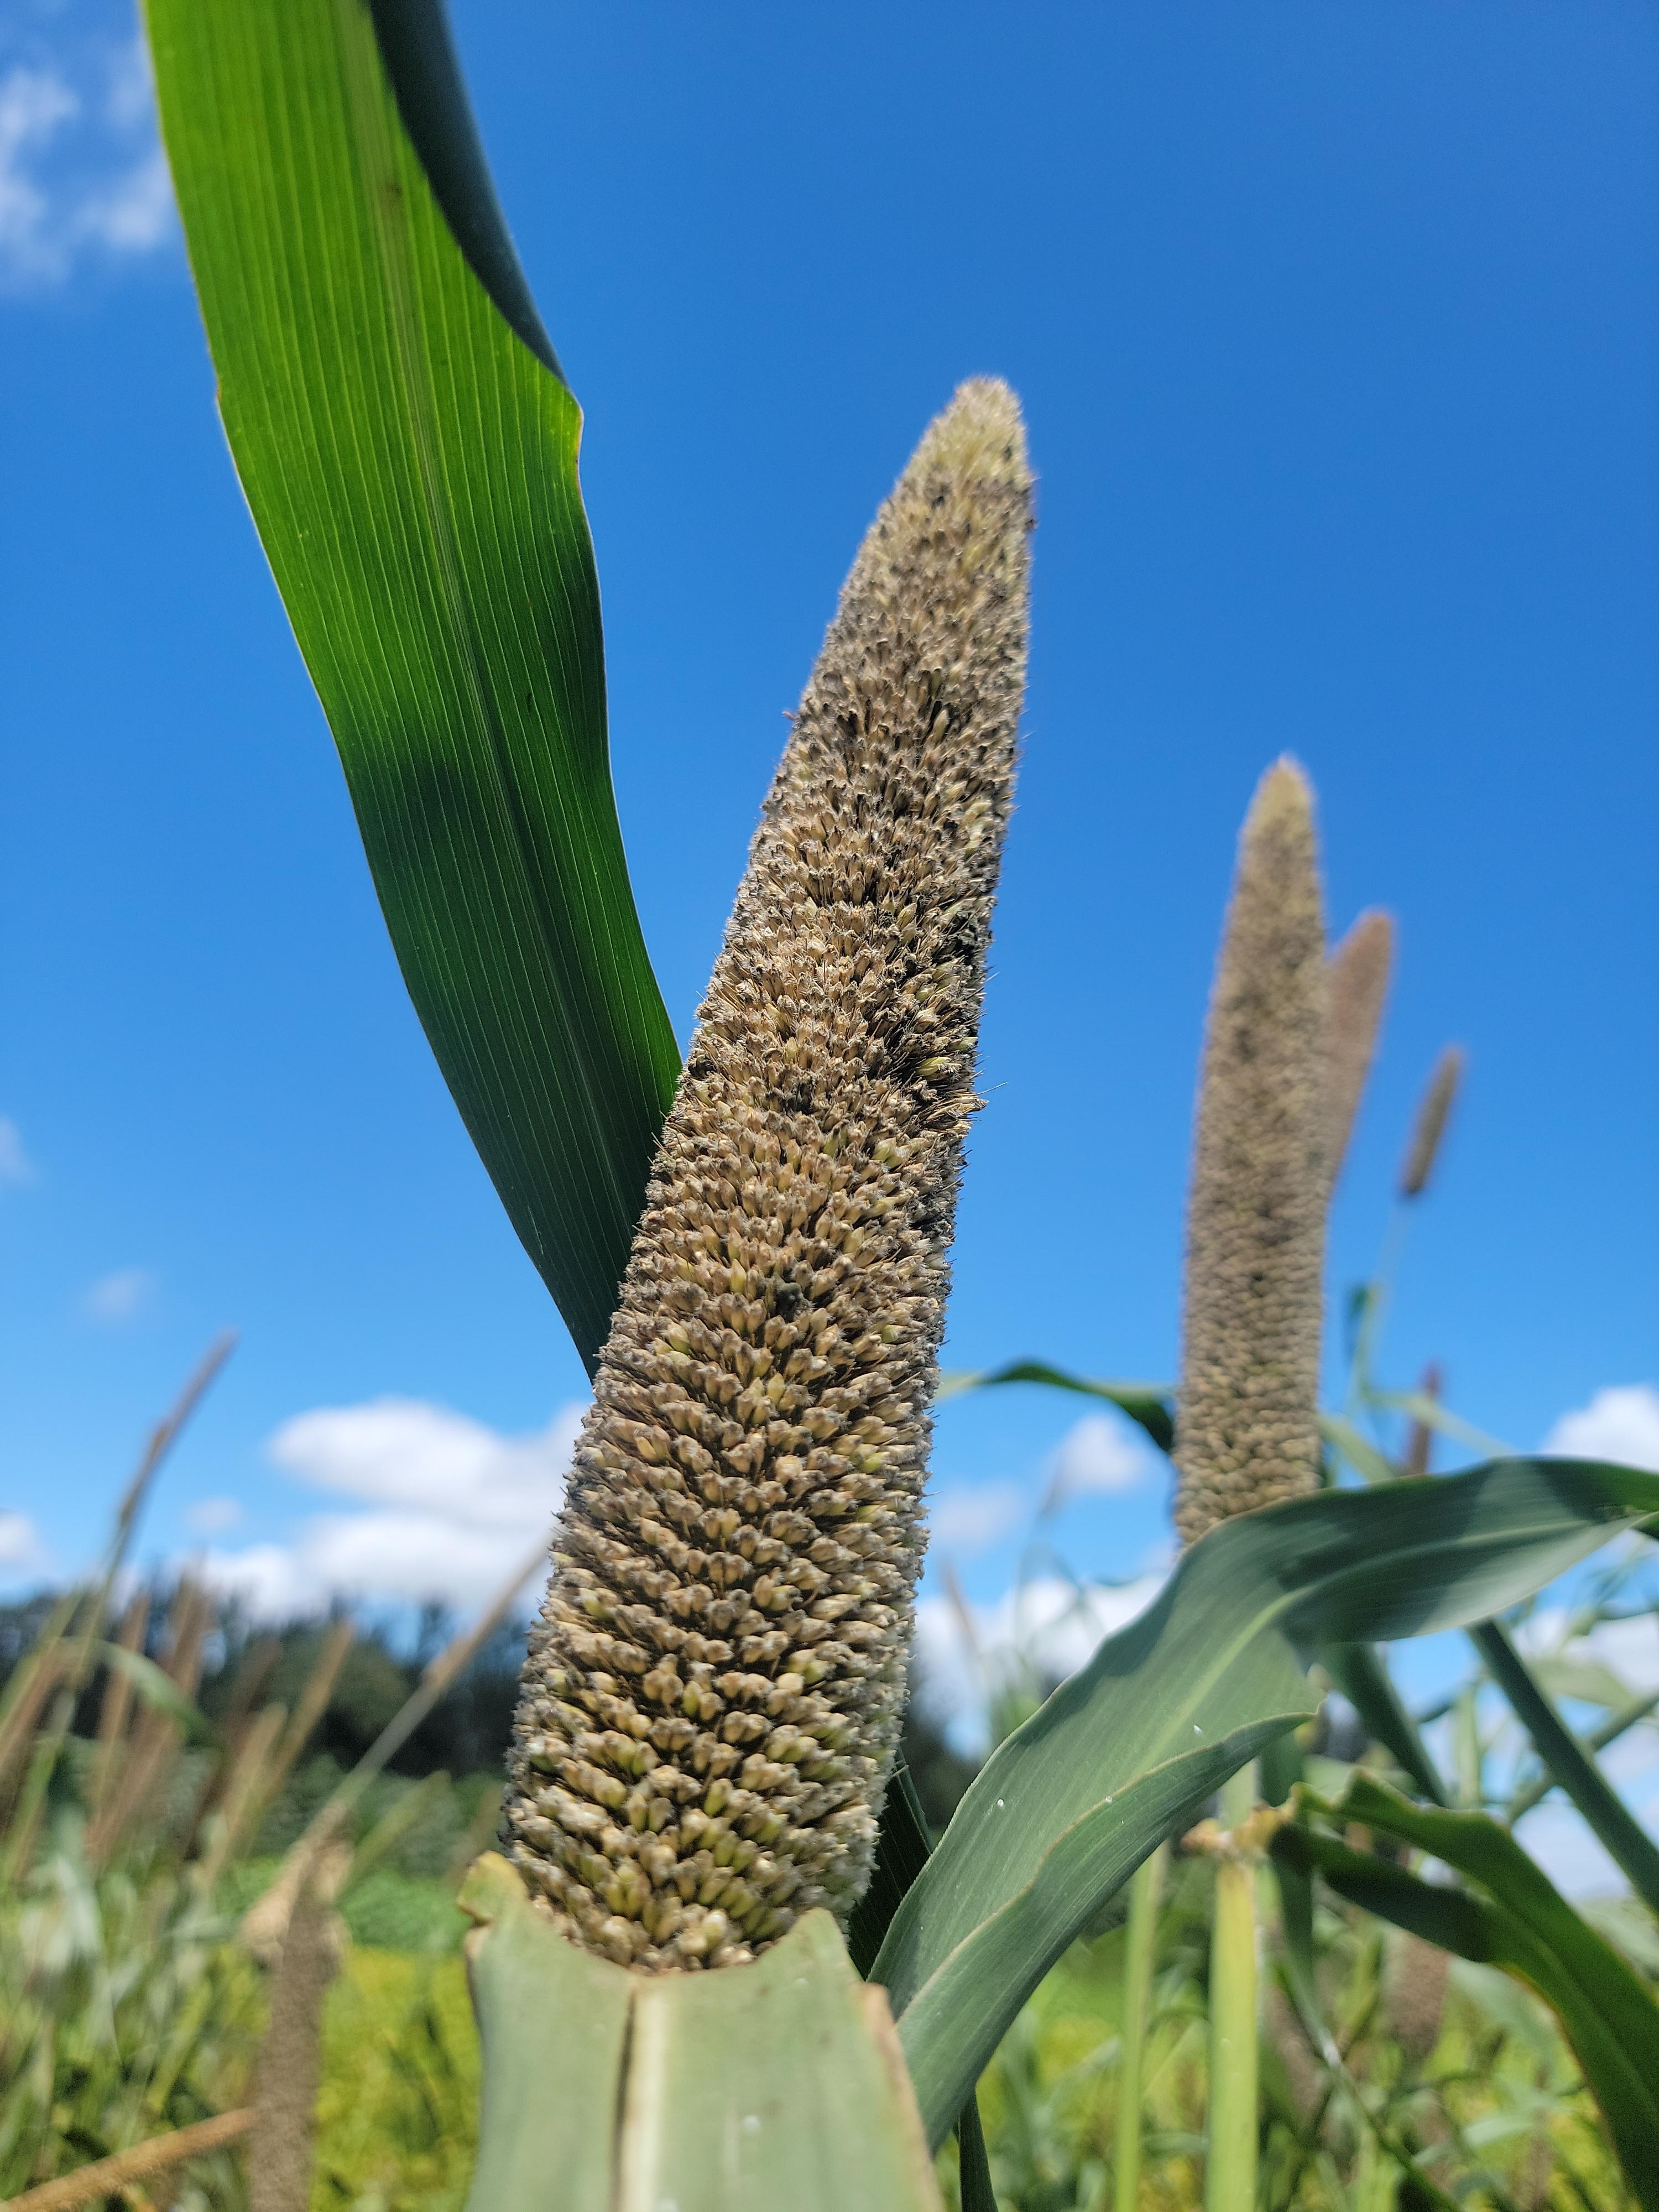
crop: pearl millet
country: Tanzania
